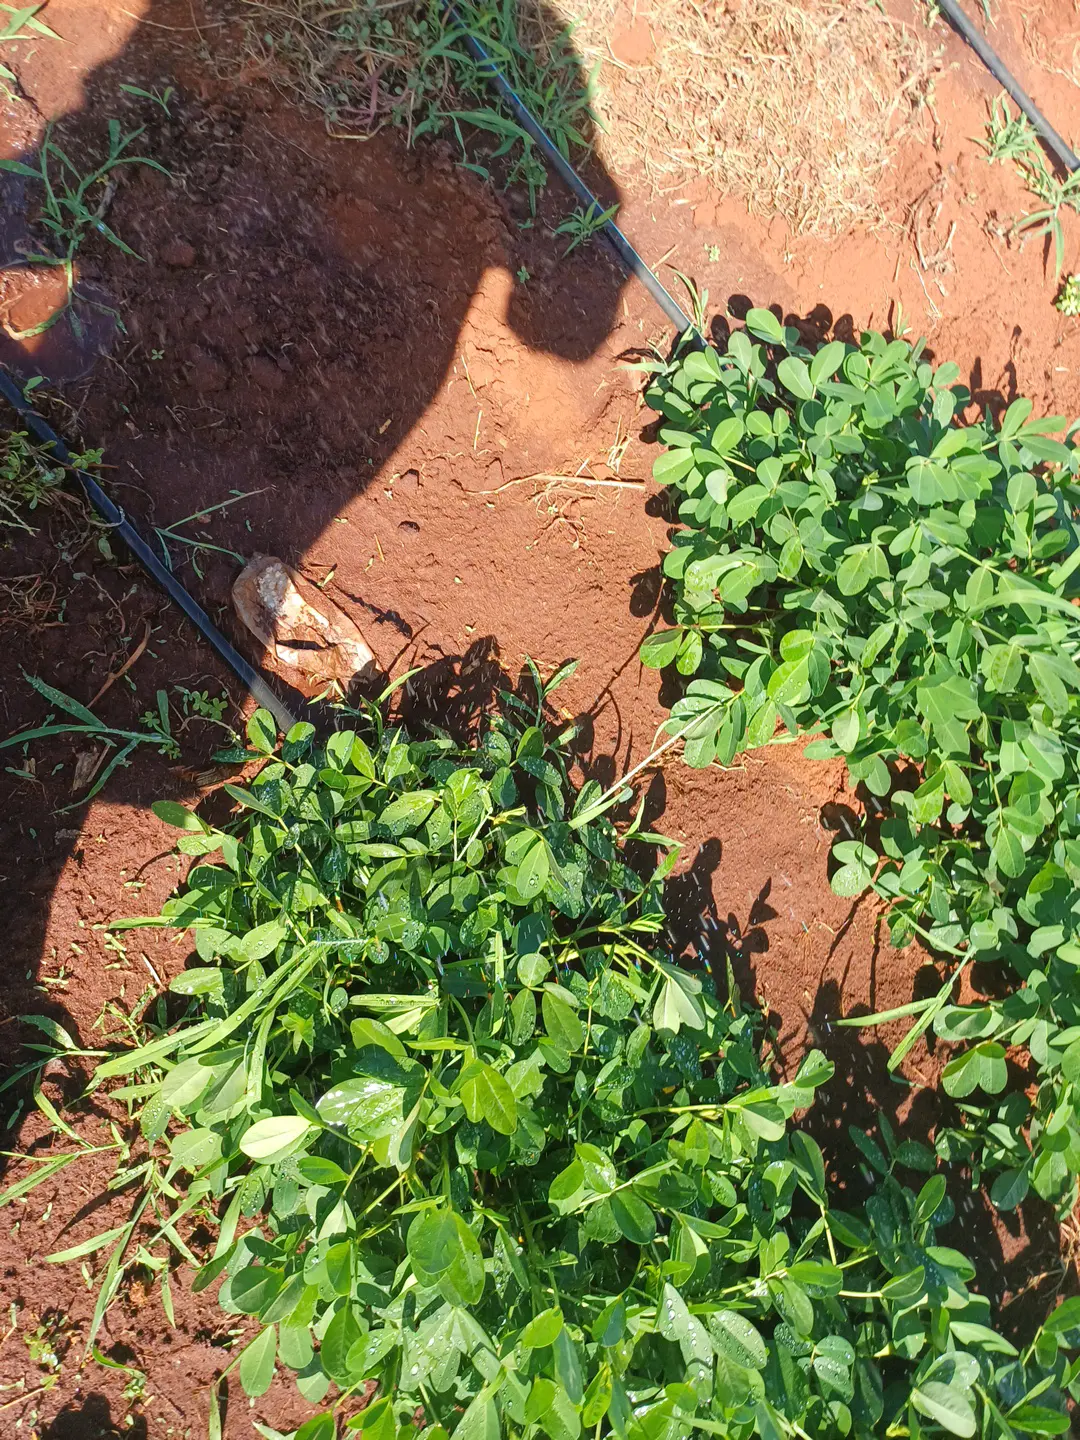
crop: groundnut
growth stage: flowering
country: Kenya
